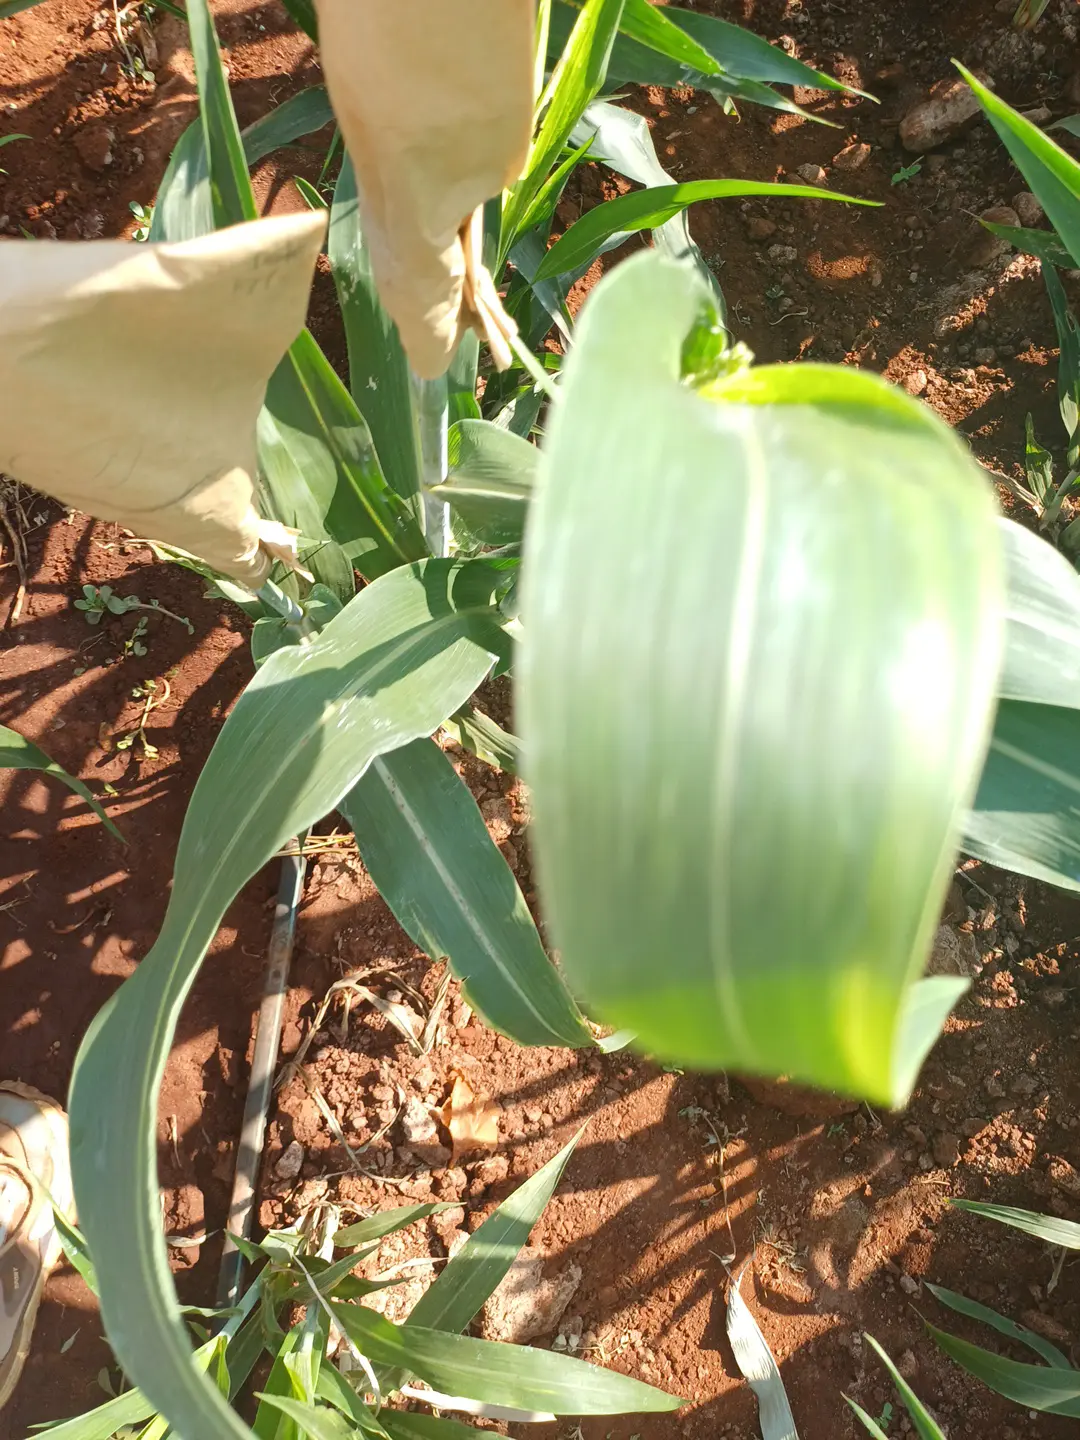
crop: sorghum
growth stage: heading tuber
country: Kenya
